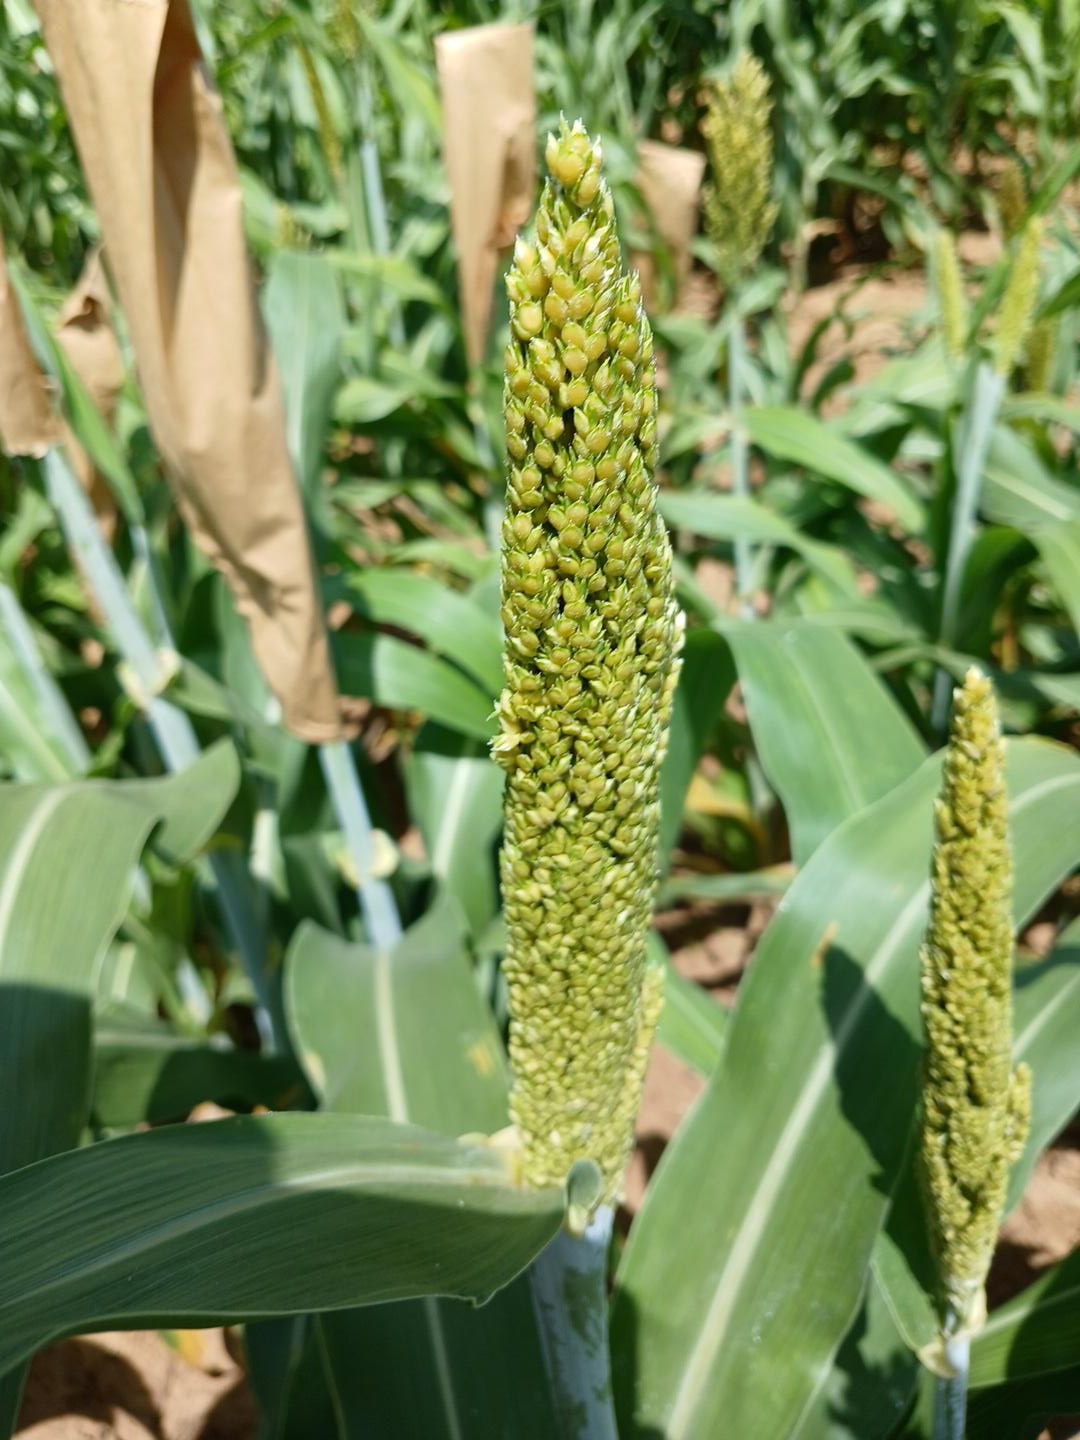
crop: sorghum
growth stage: heading tuber
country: Senegal
